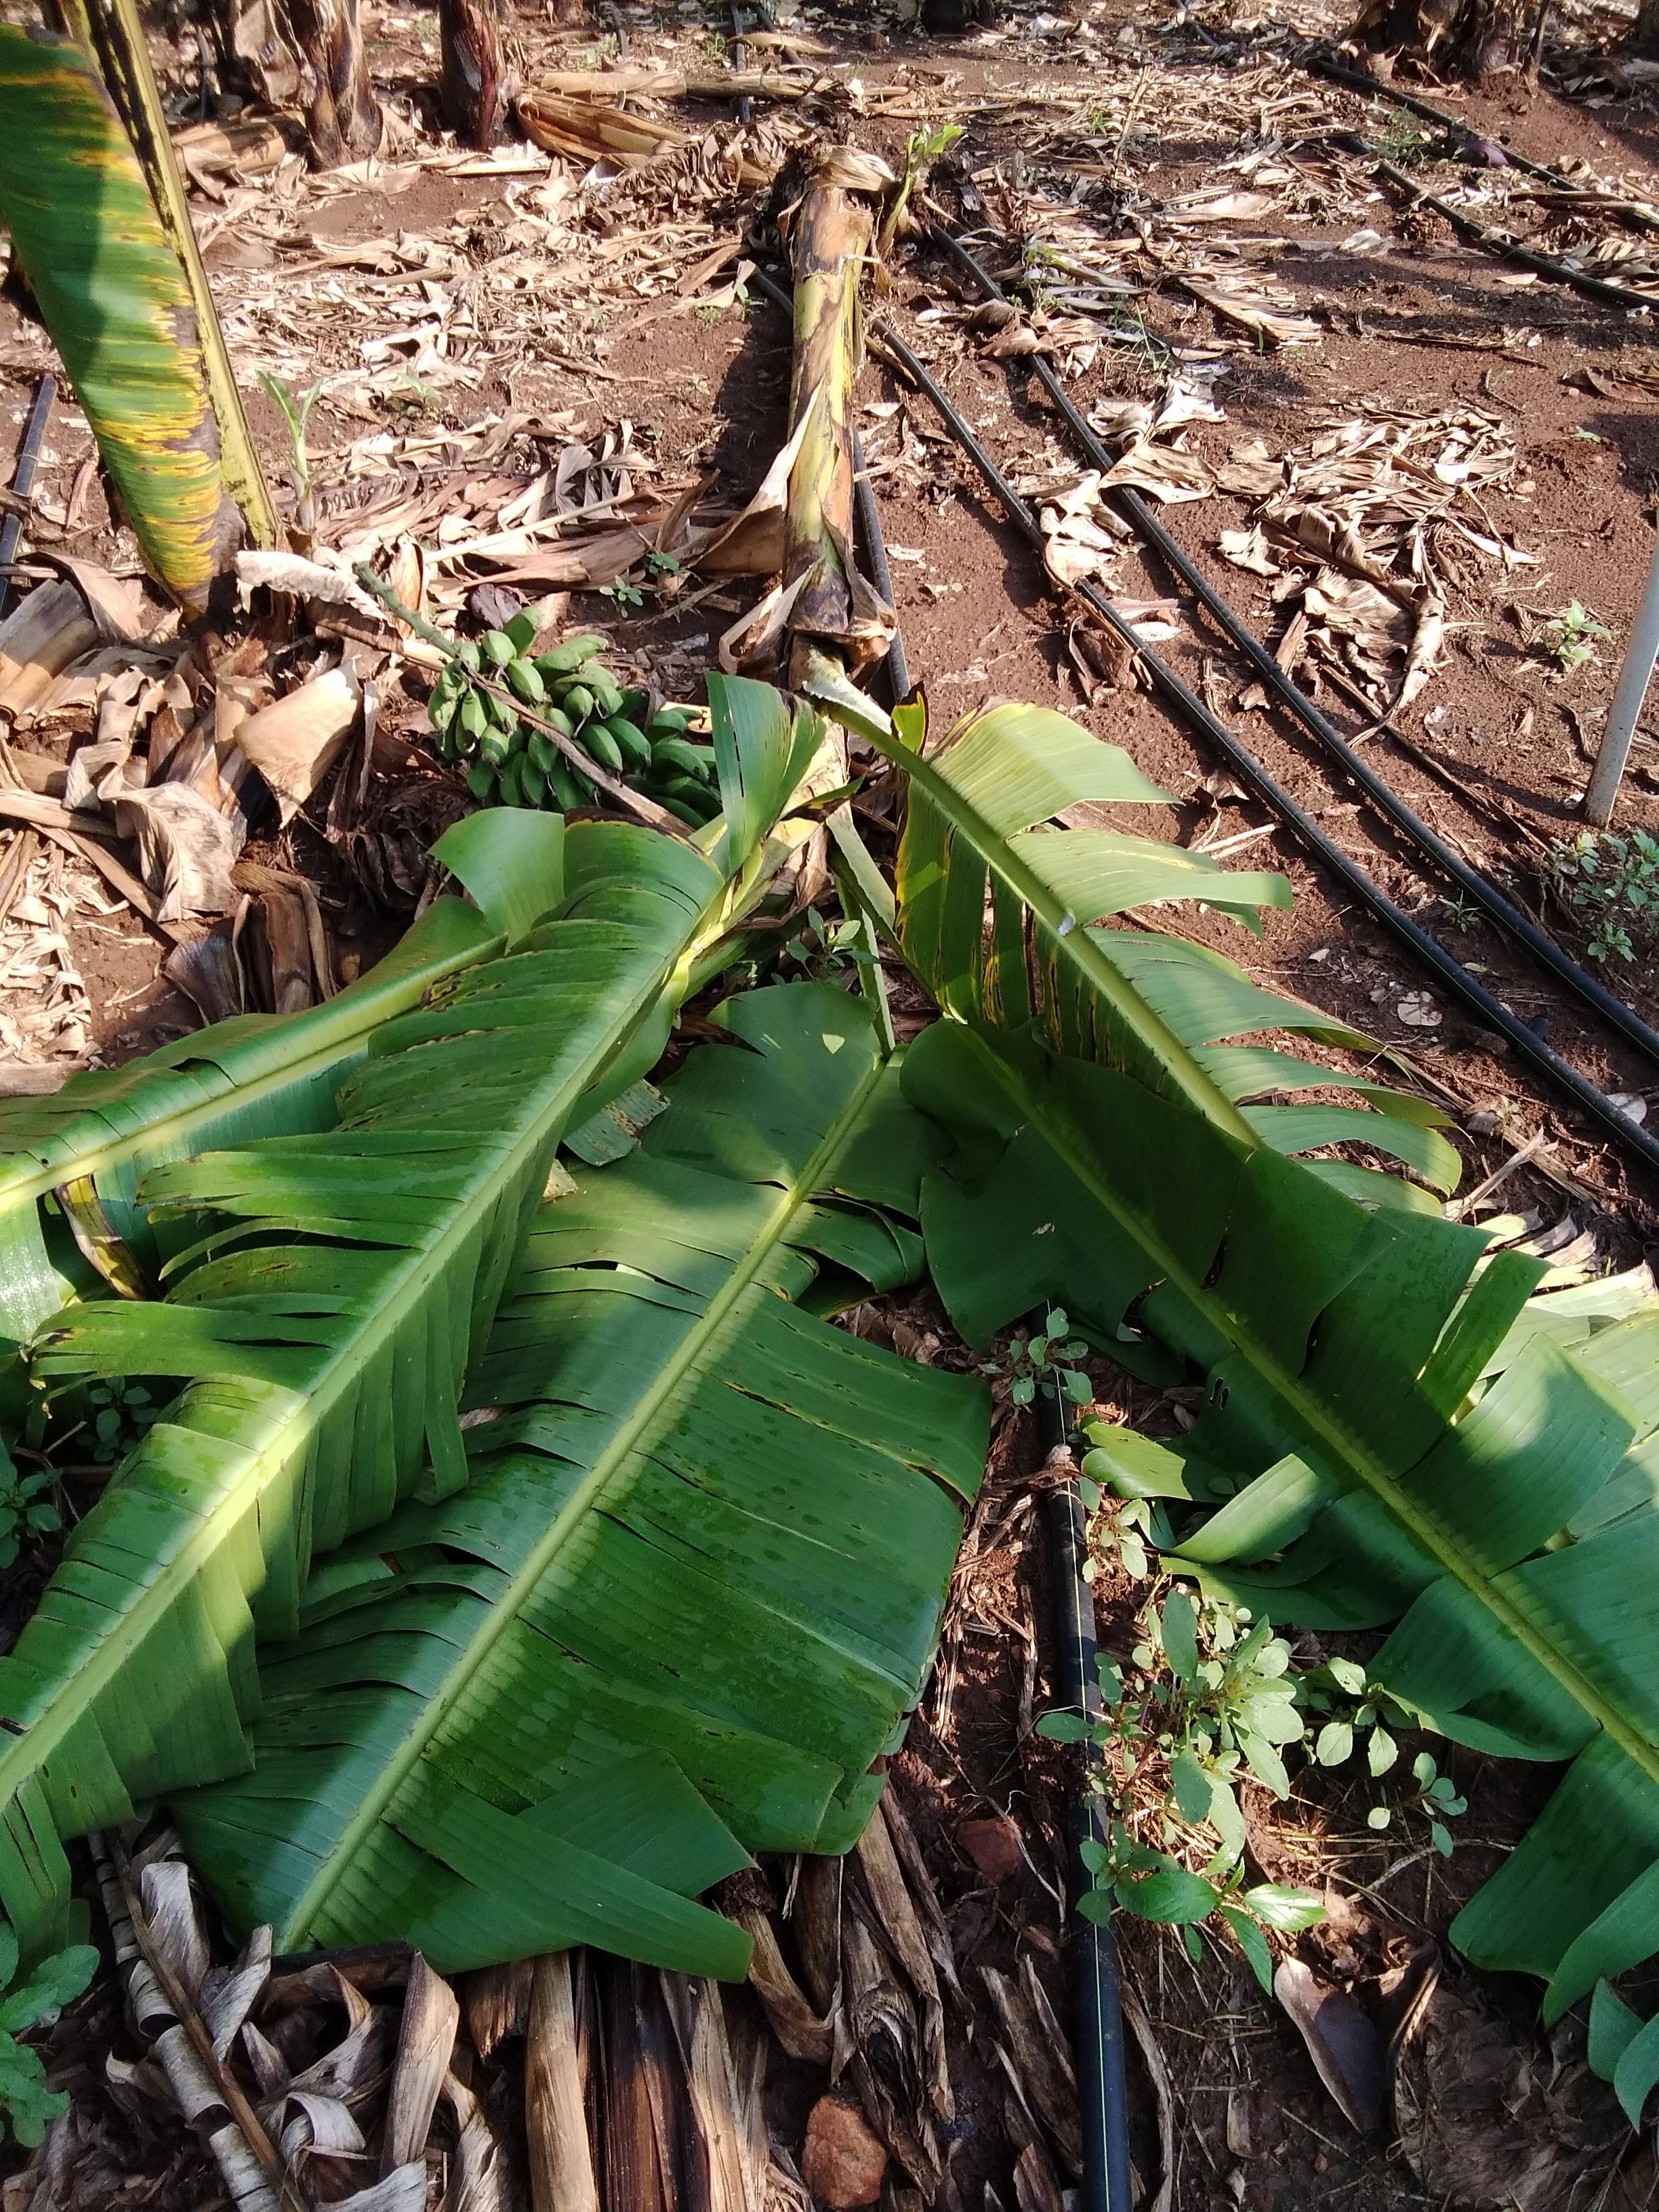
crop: banana
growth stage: harvest maturity
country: Tanzania
